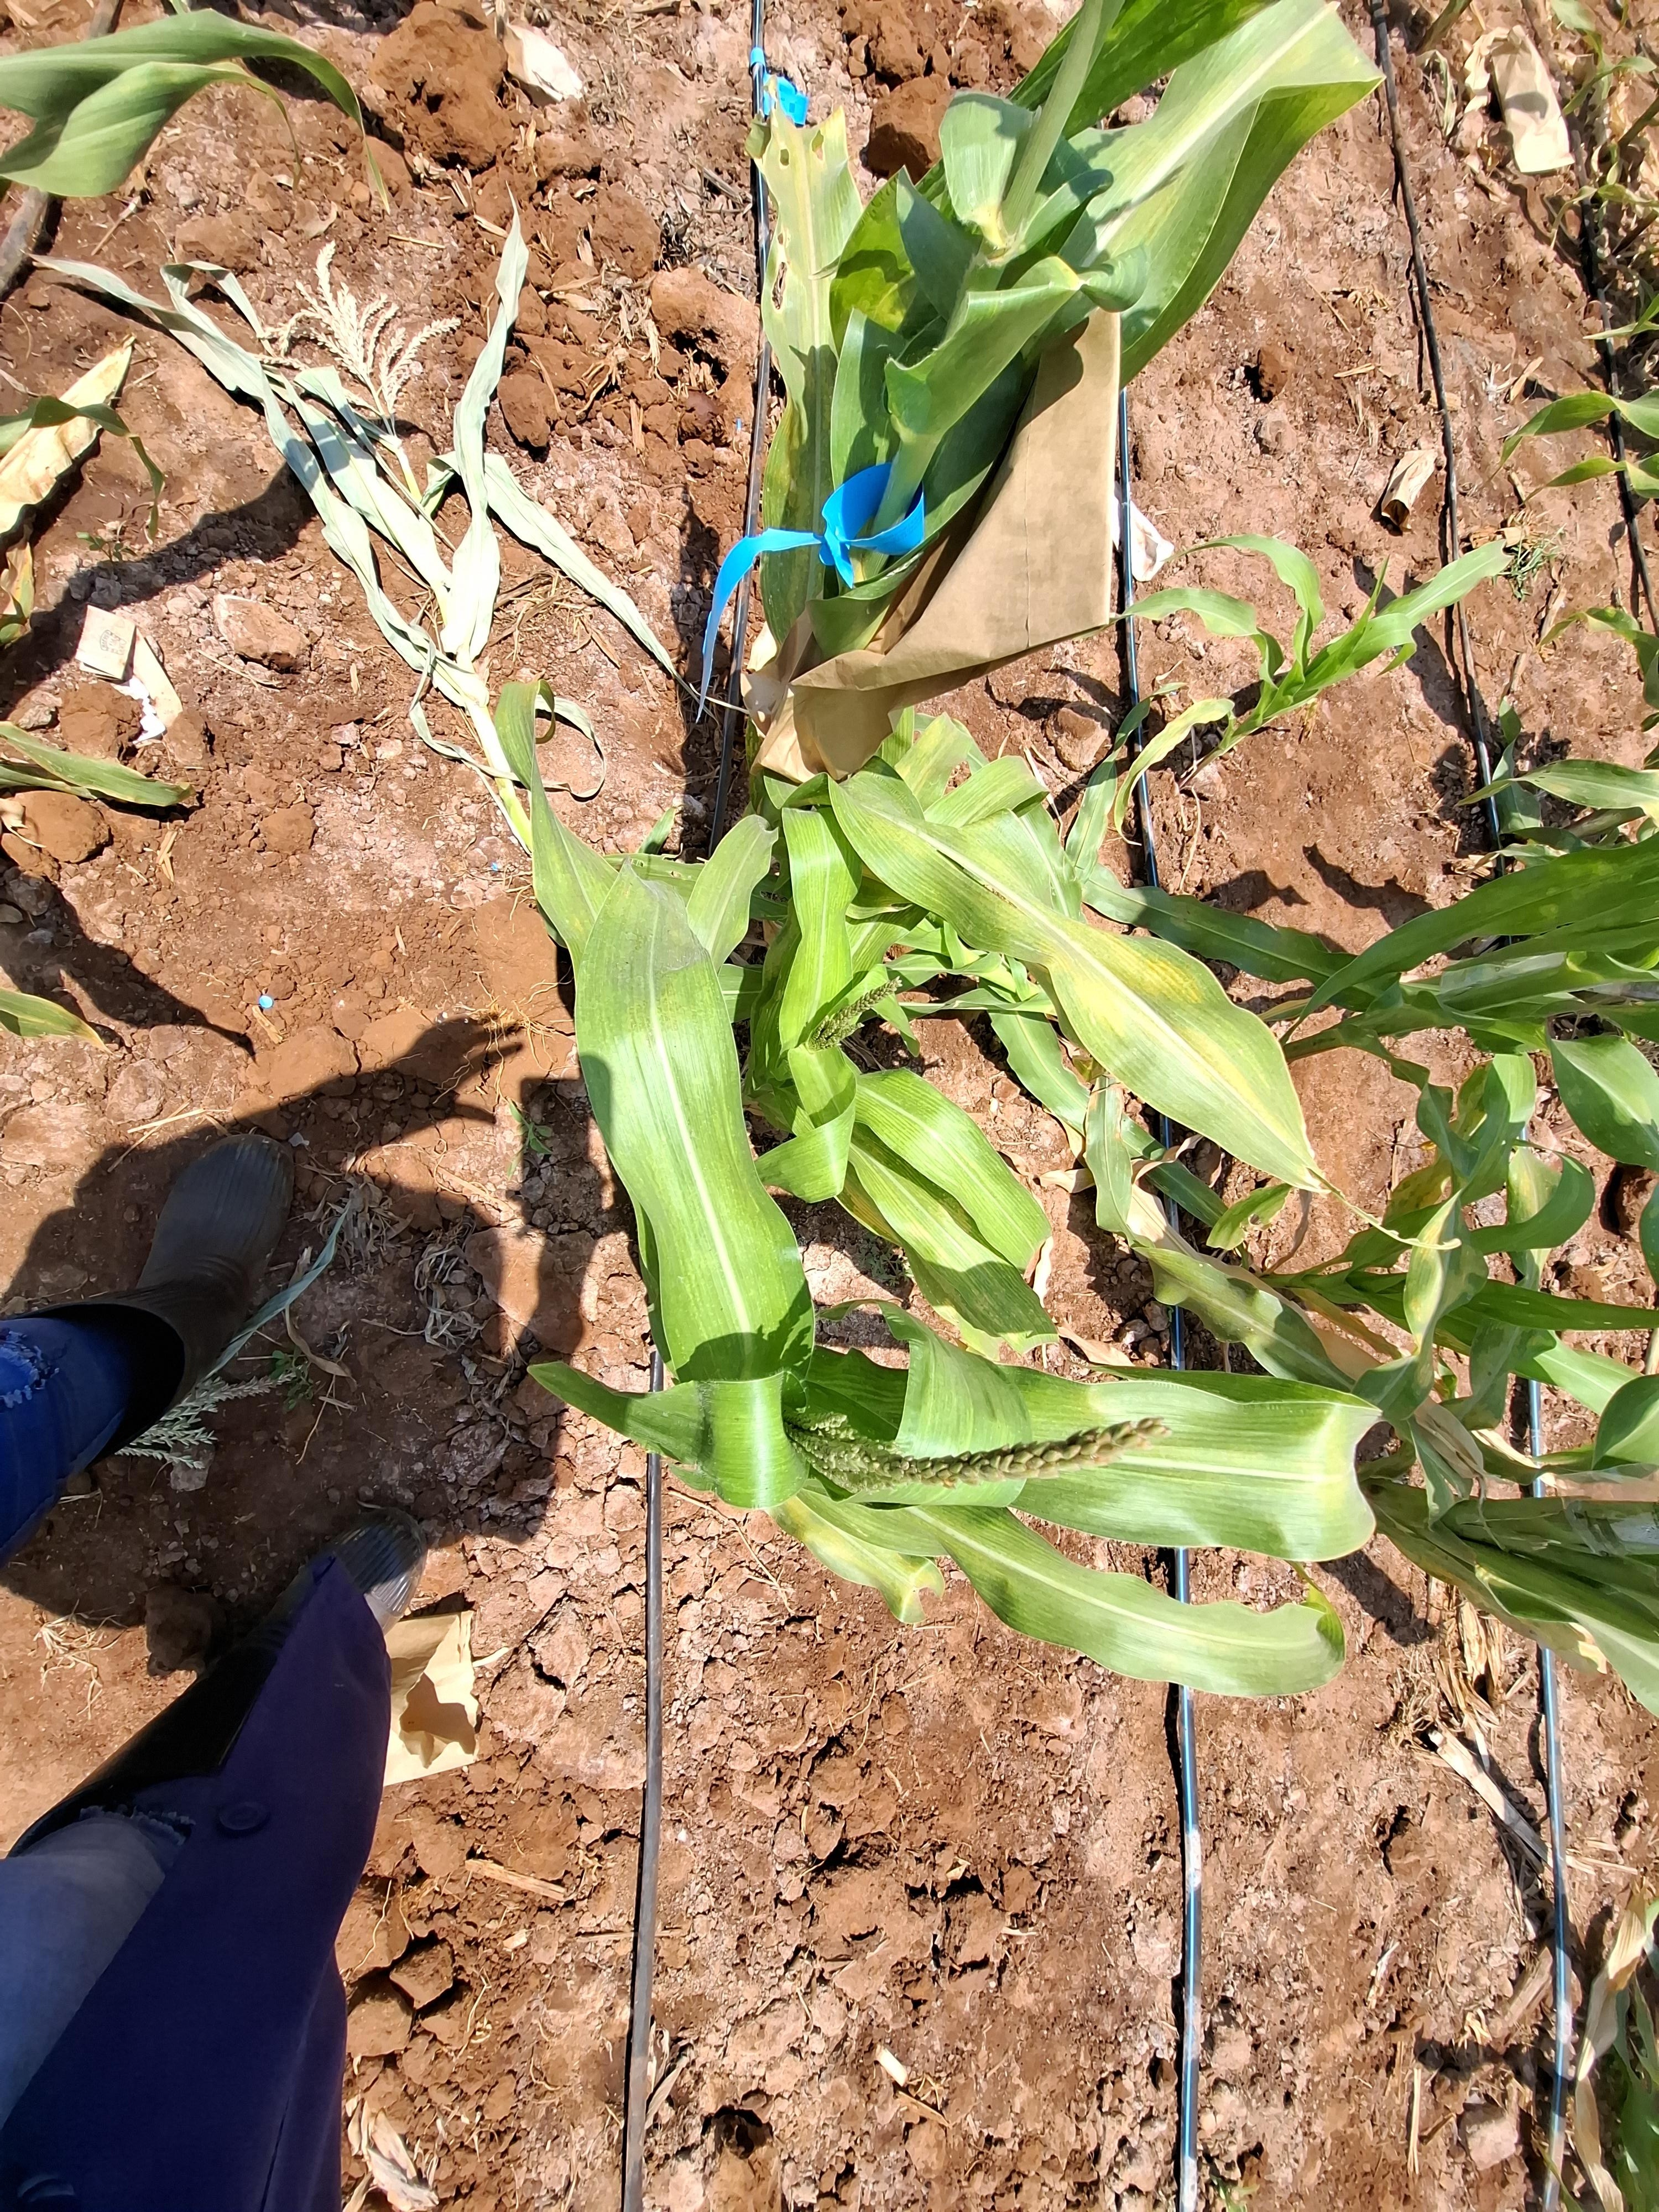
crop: maize
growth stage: flowering
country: Kenya
